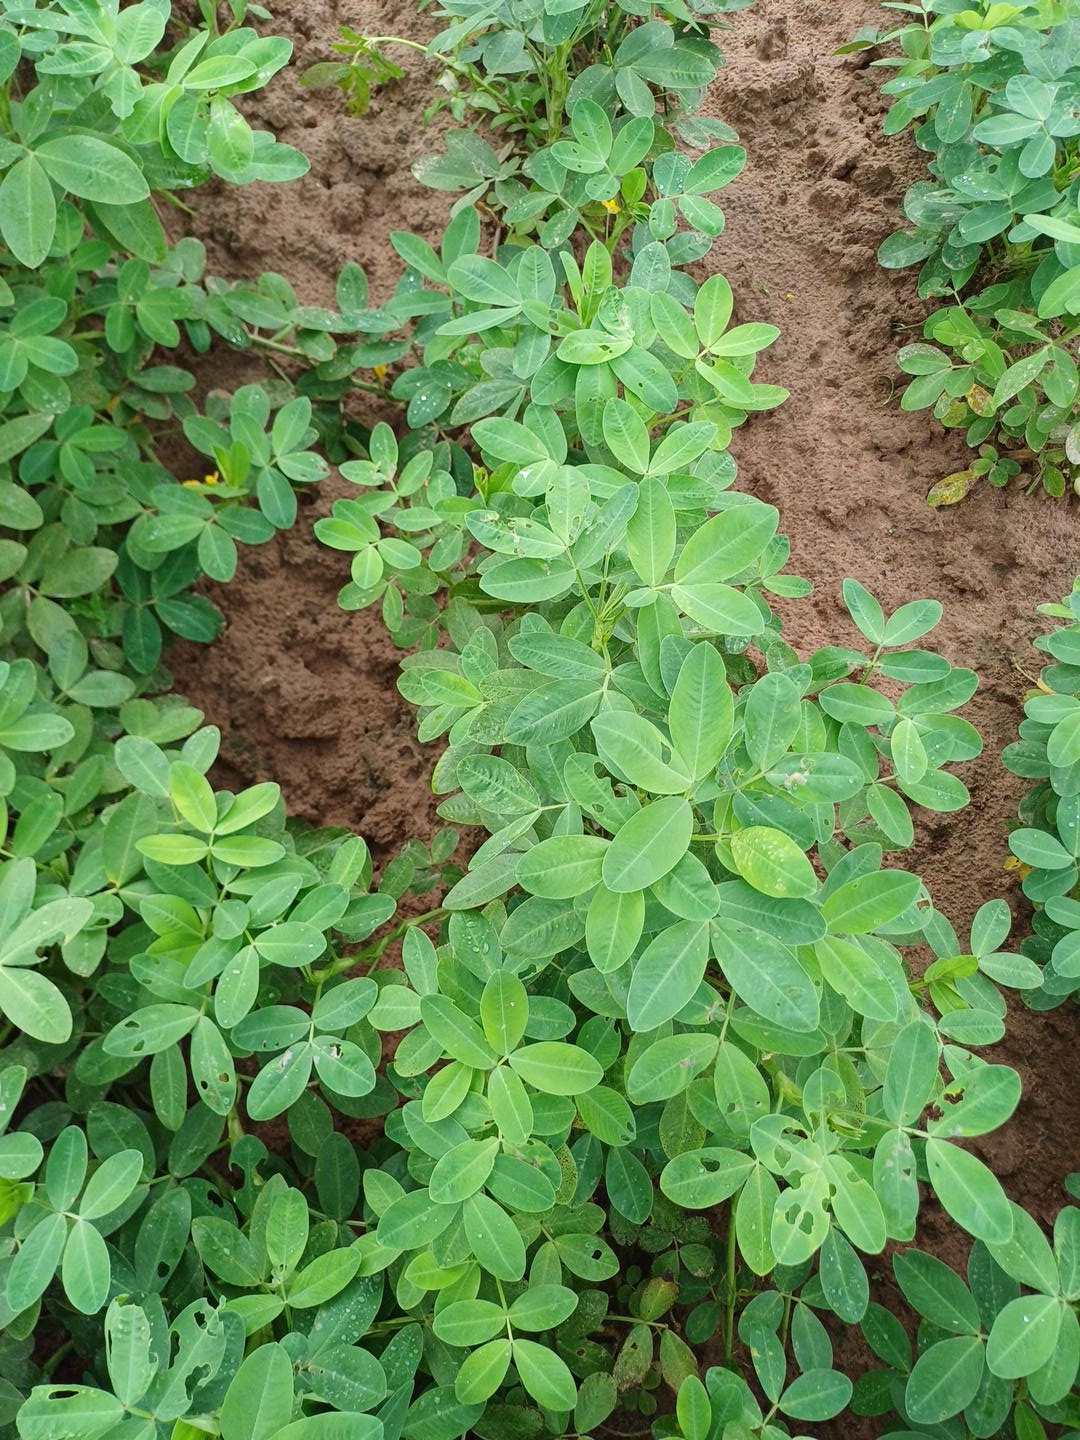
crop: groundnut
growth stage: flowering
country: Senegal
